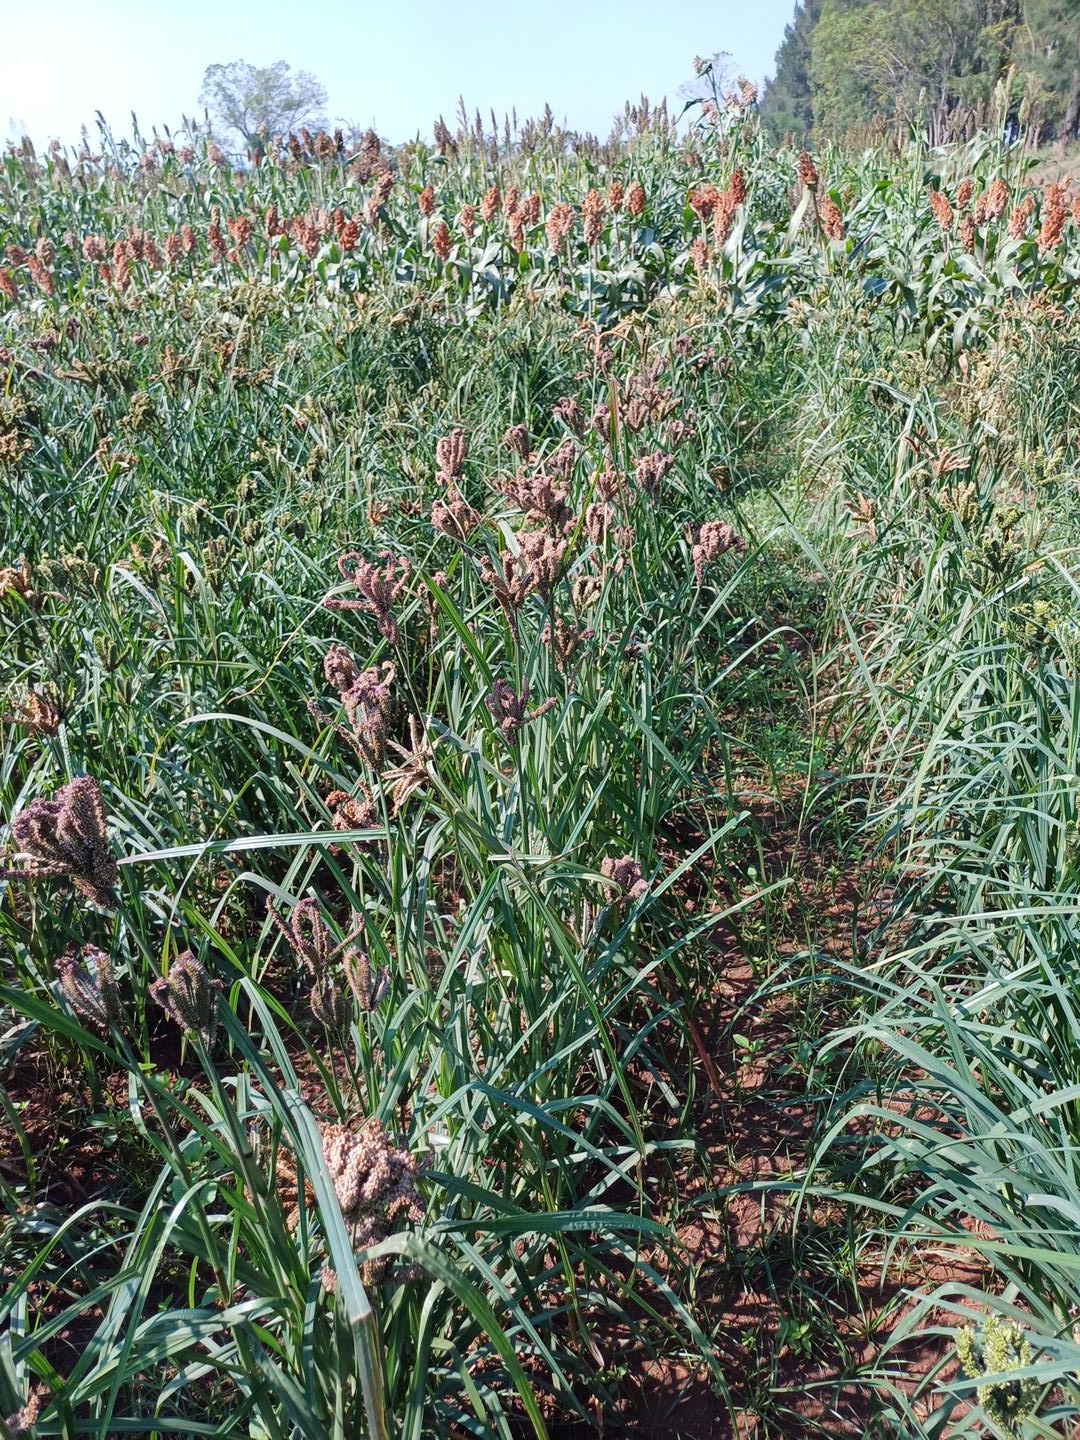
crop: finger millet
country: Kenya
